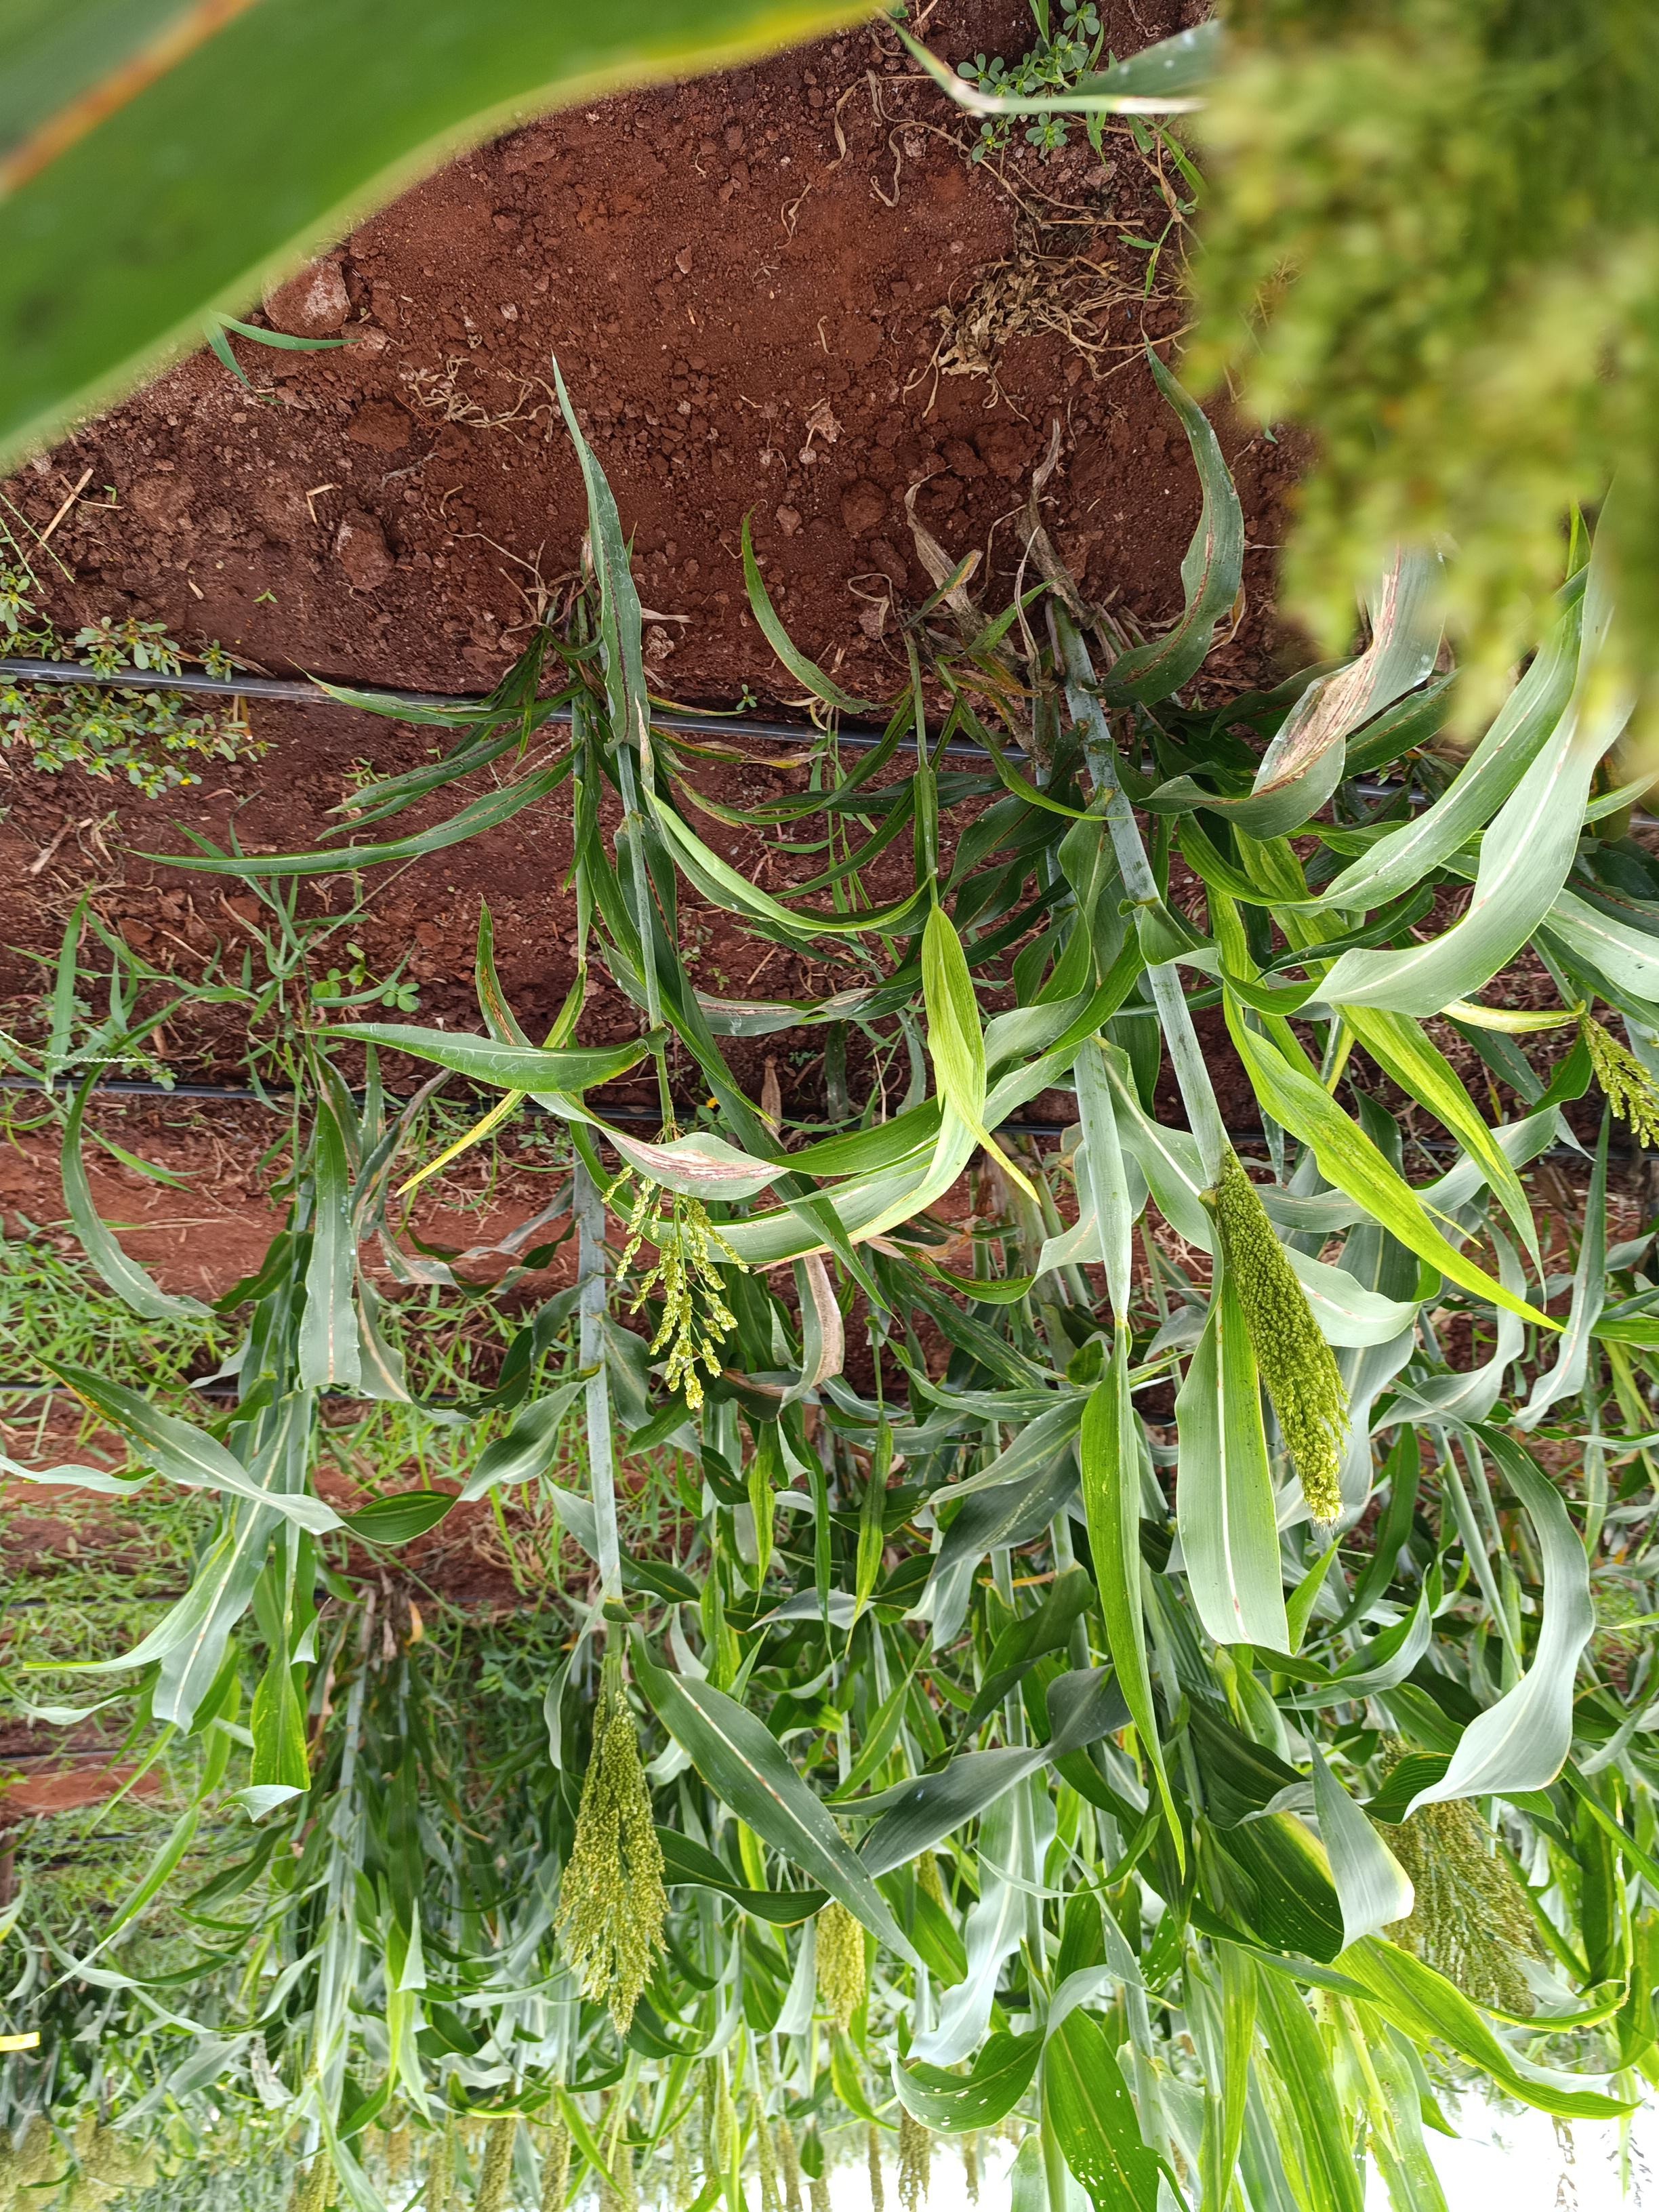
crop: sorghum
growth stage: flowering
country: Kenya
